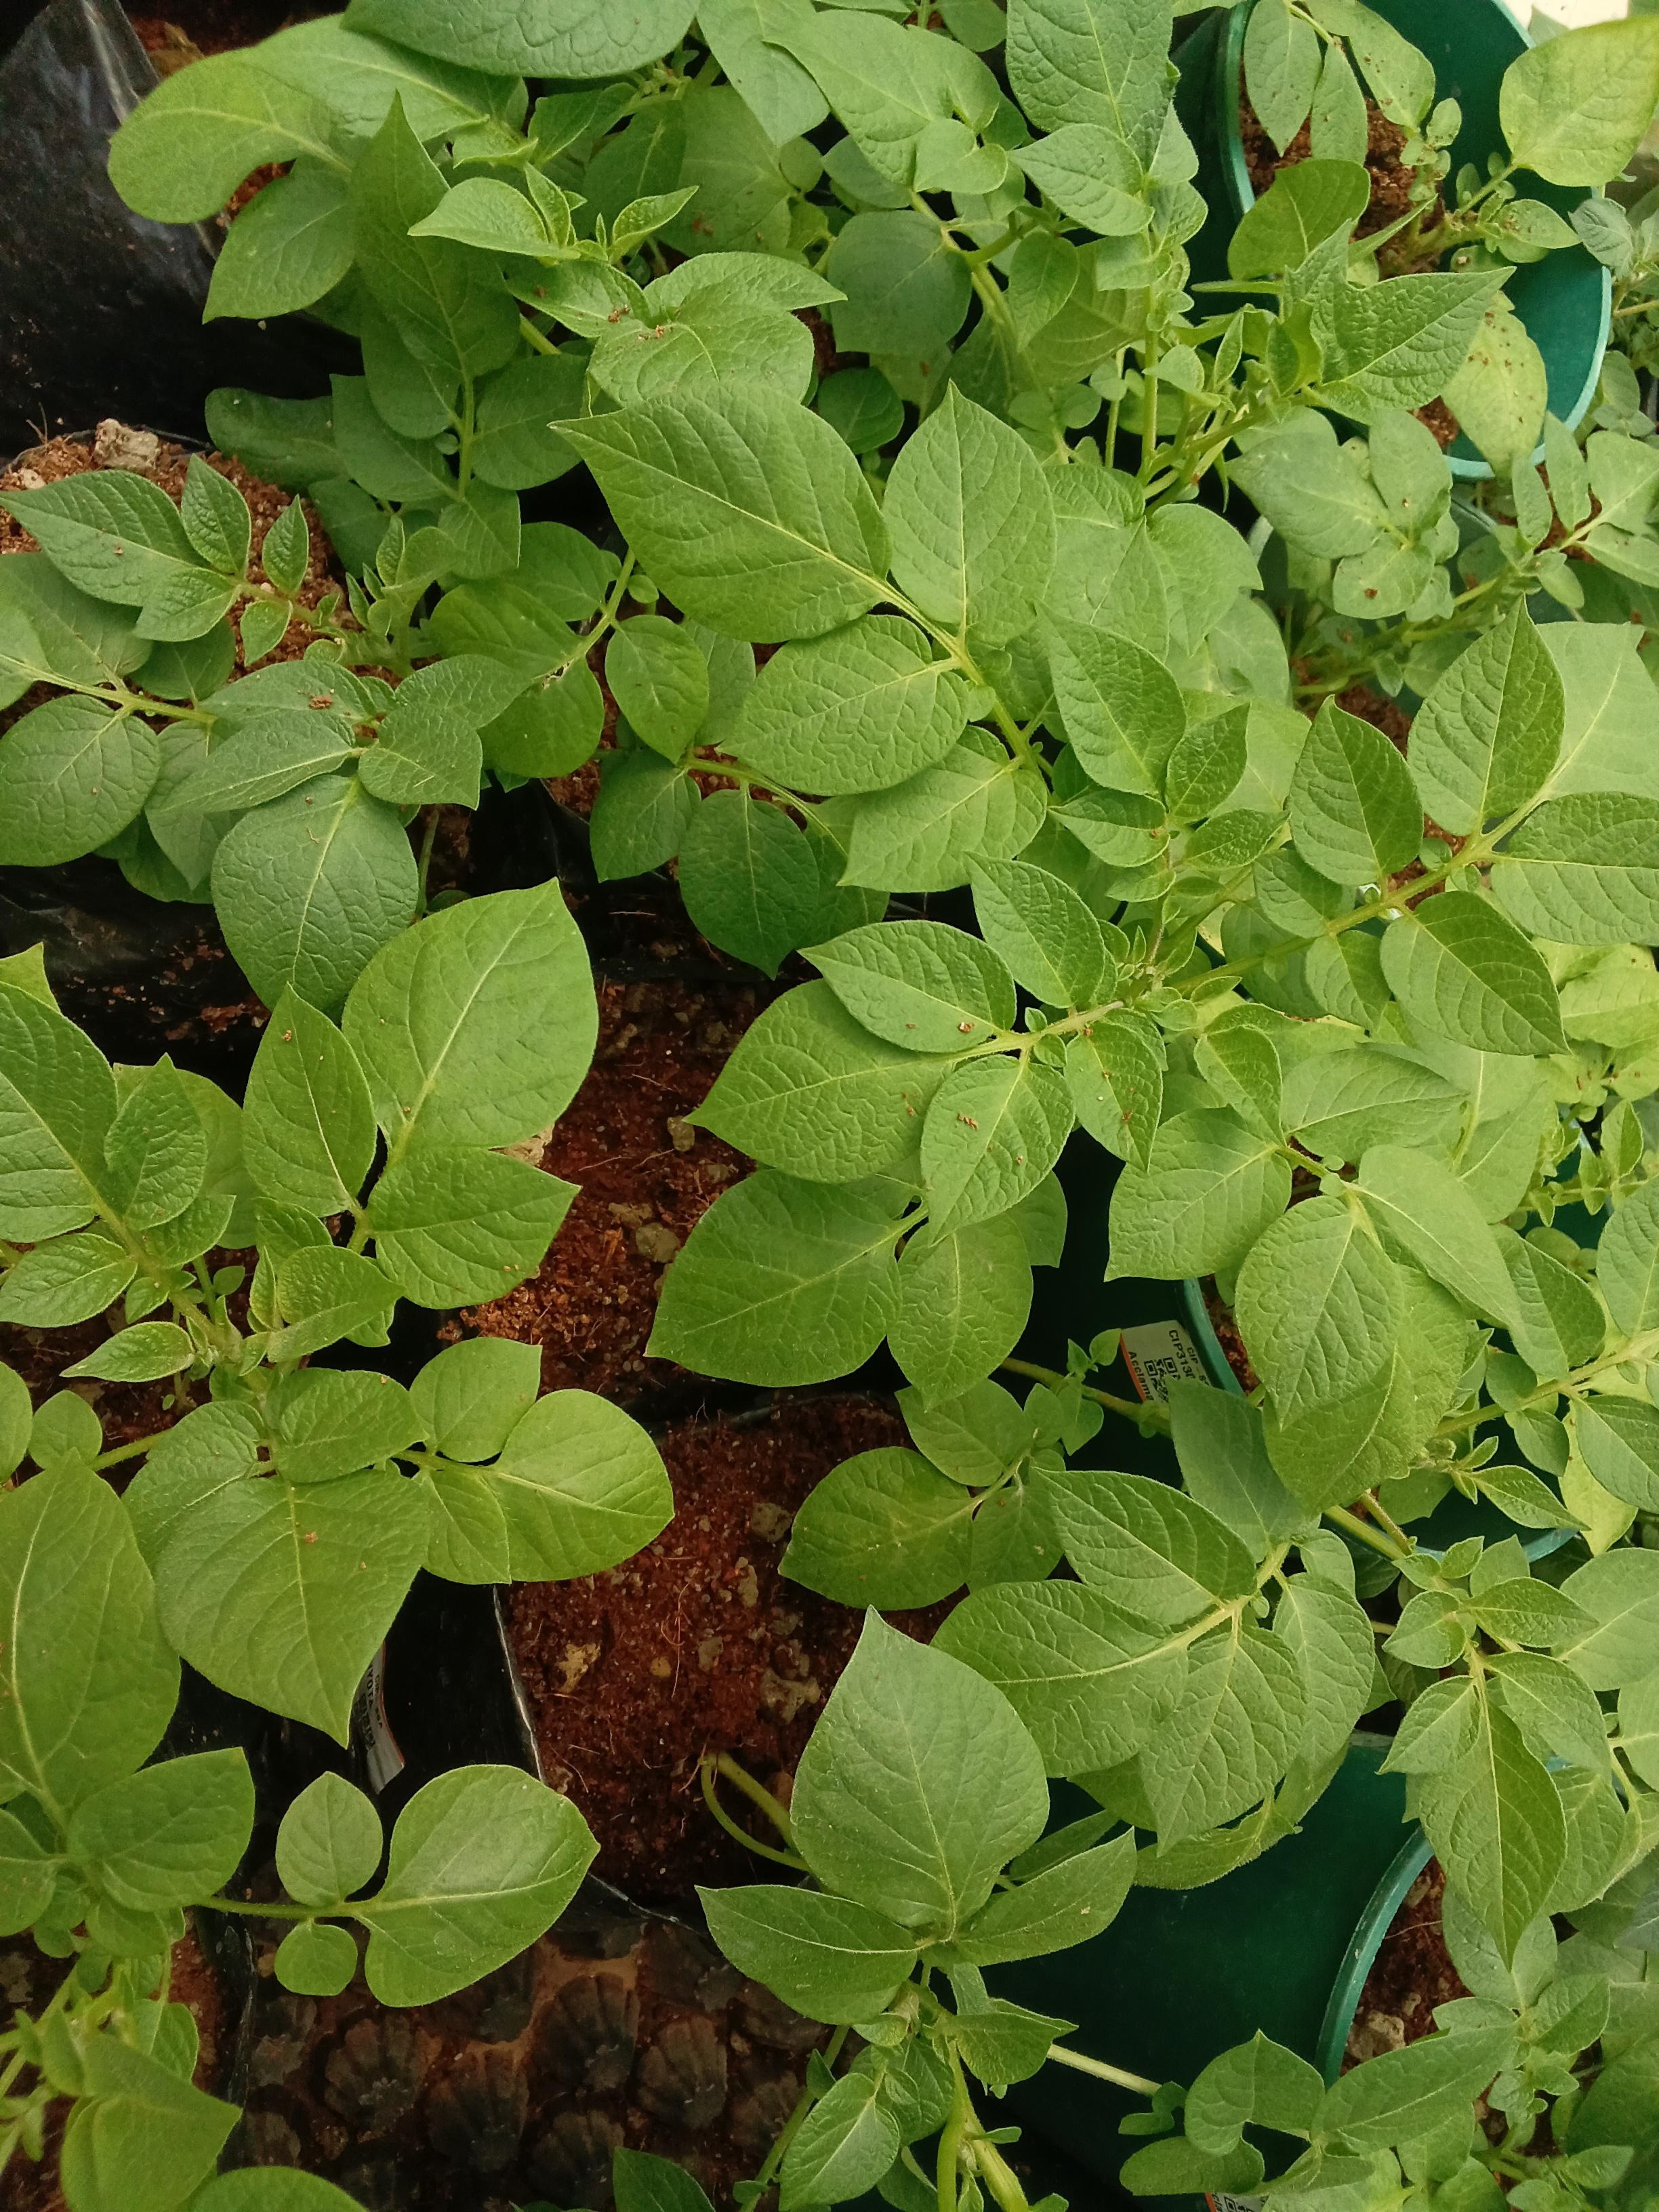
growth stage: vegetative
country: Kenya
